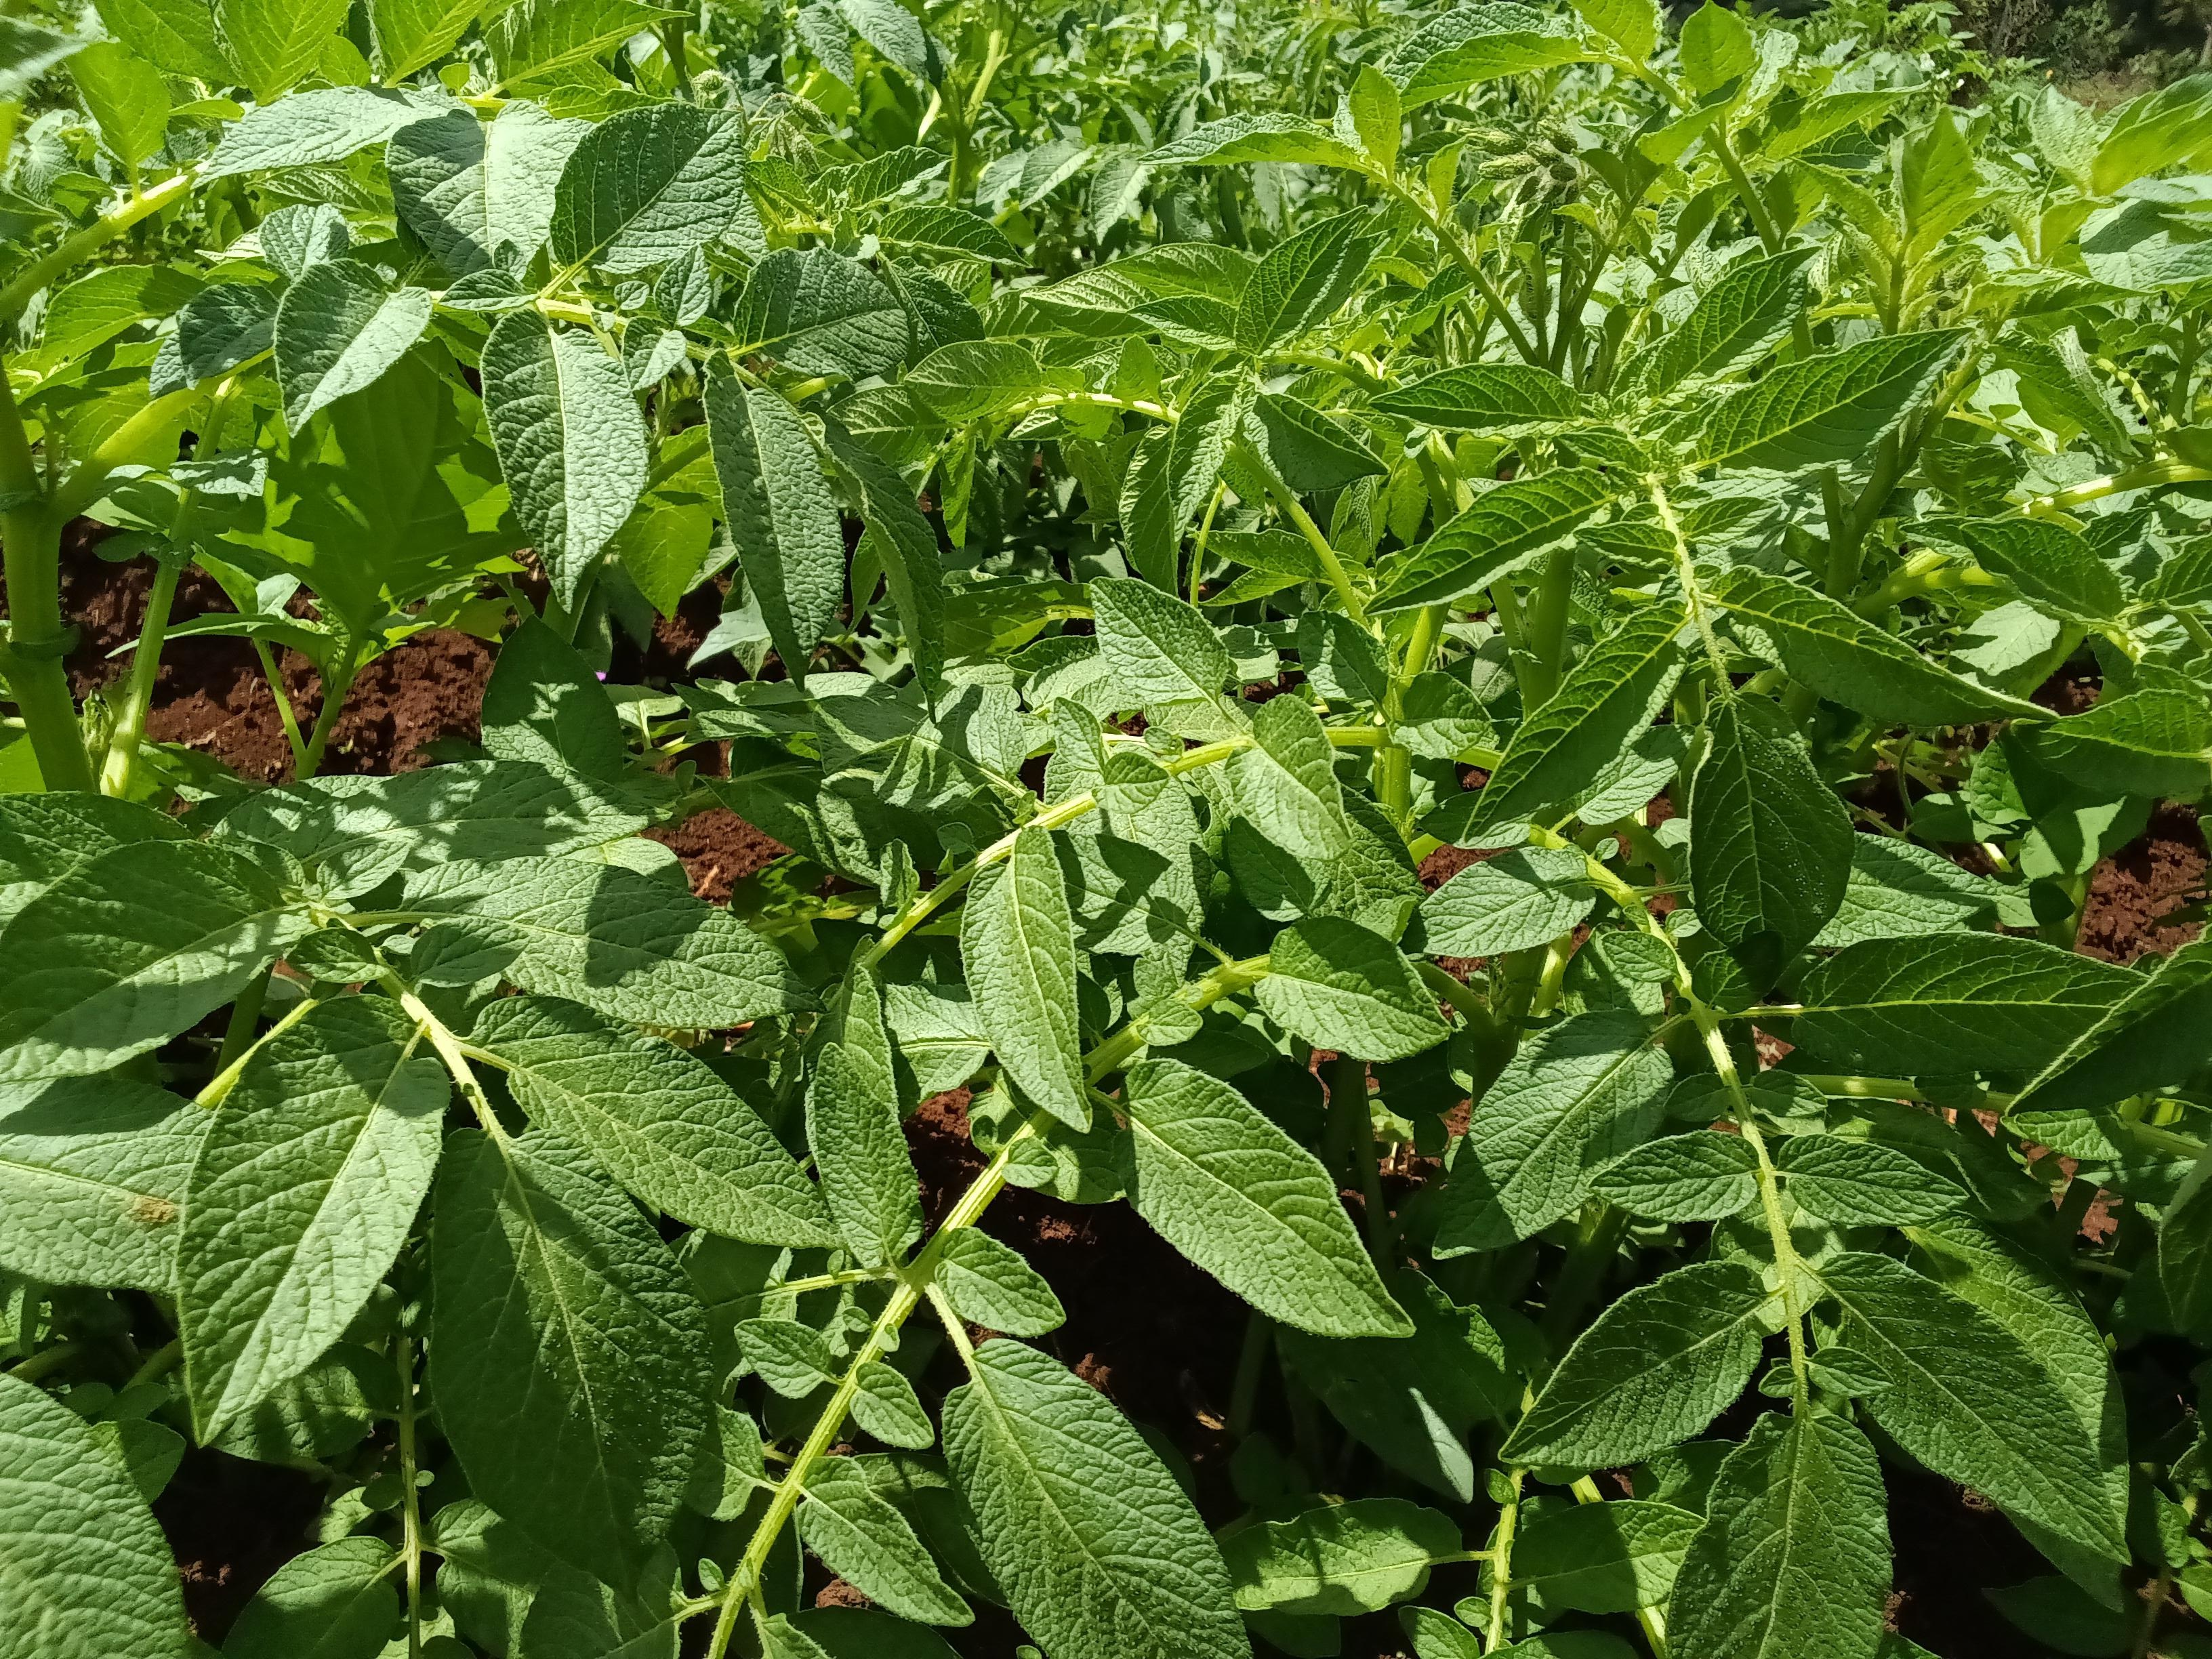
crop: potato
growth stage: flowering
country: Kenya
